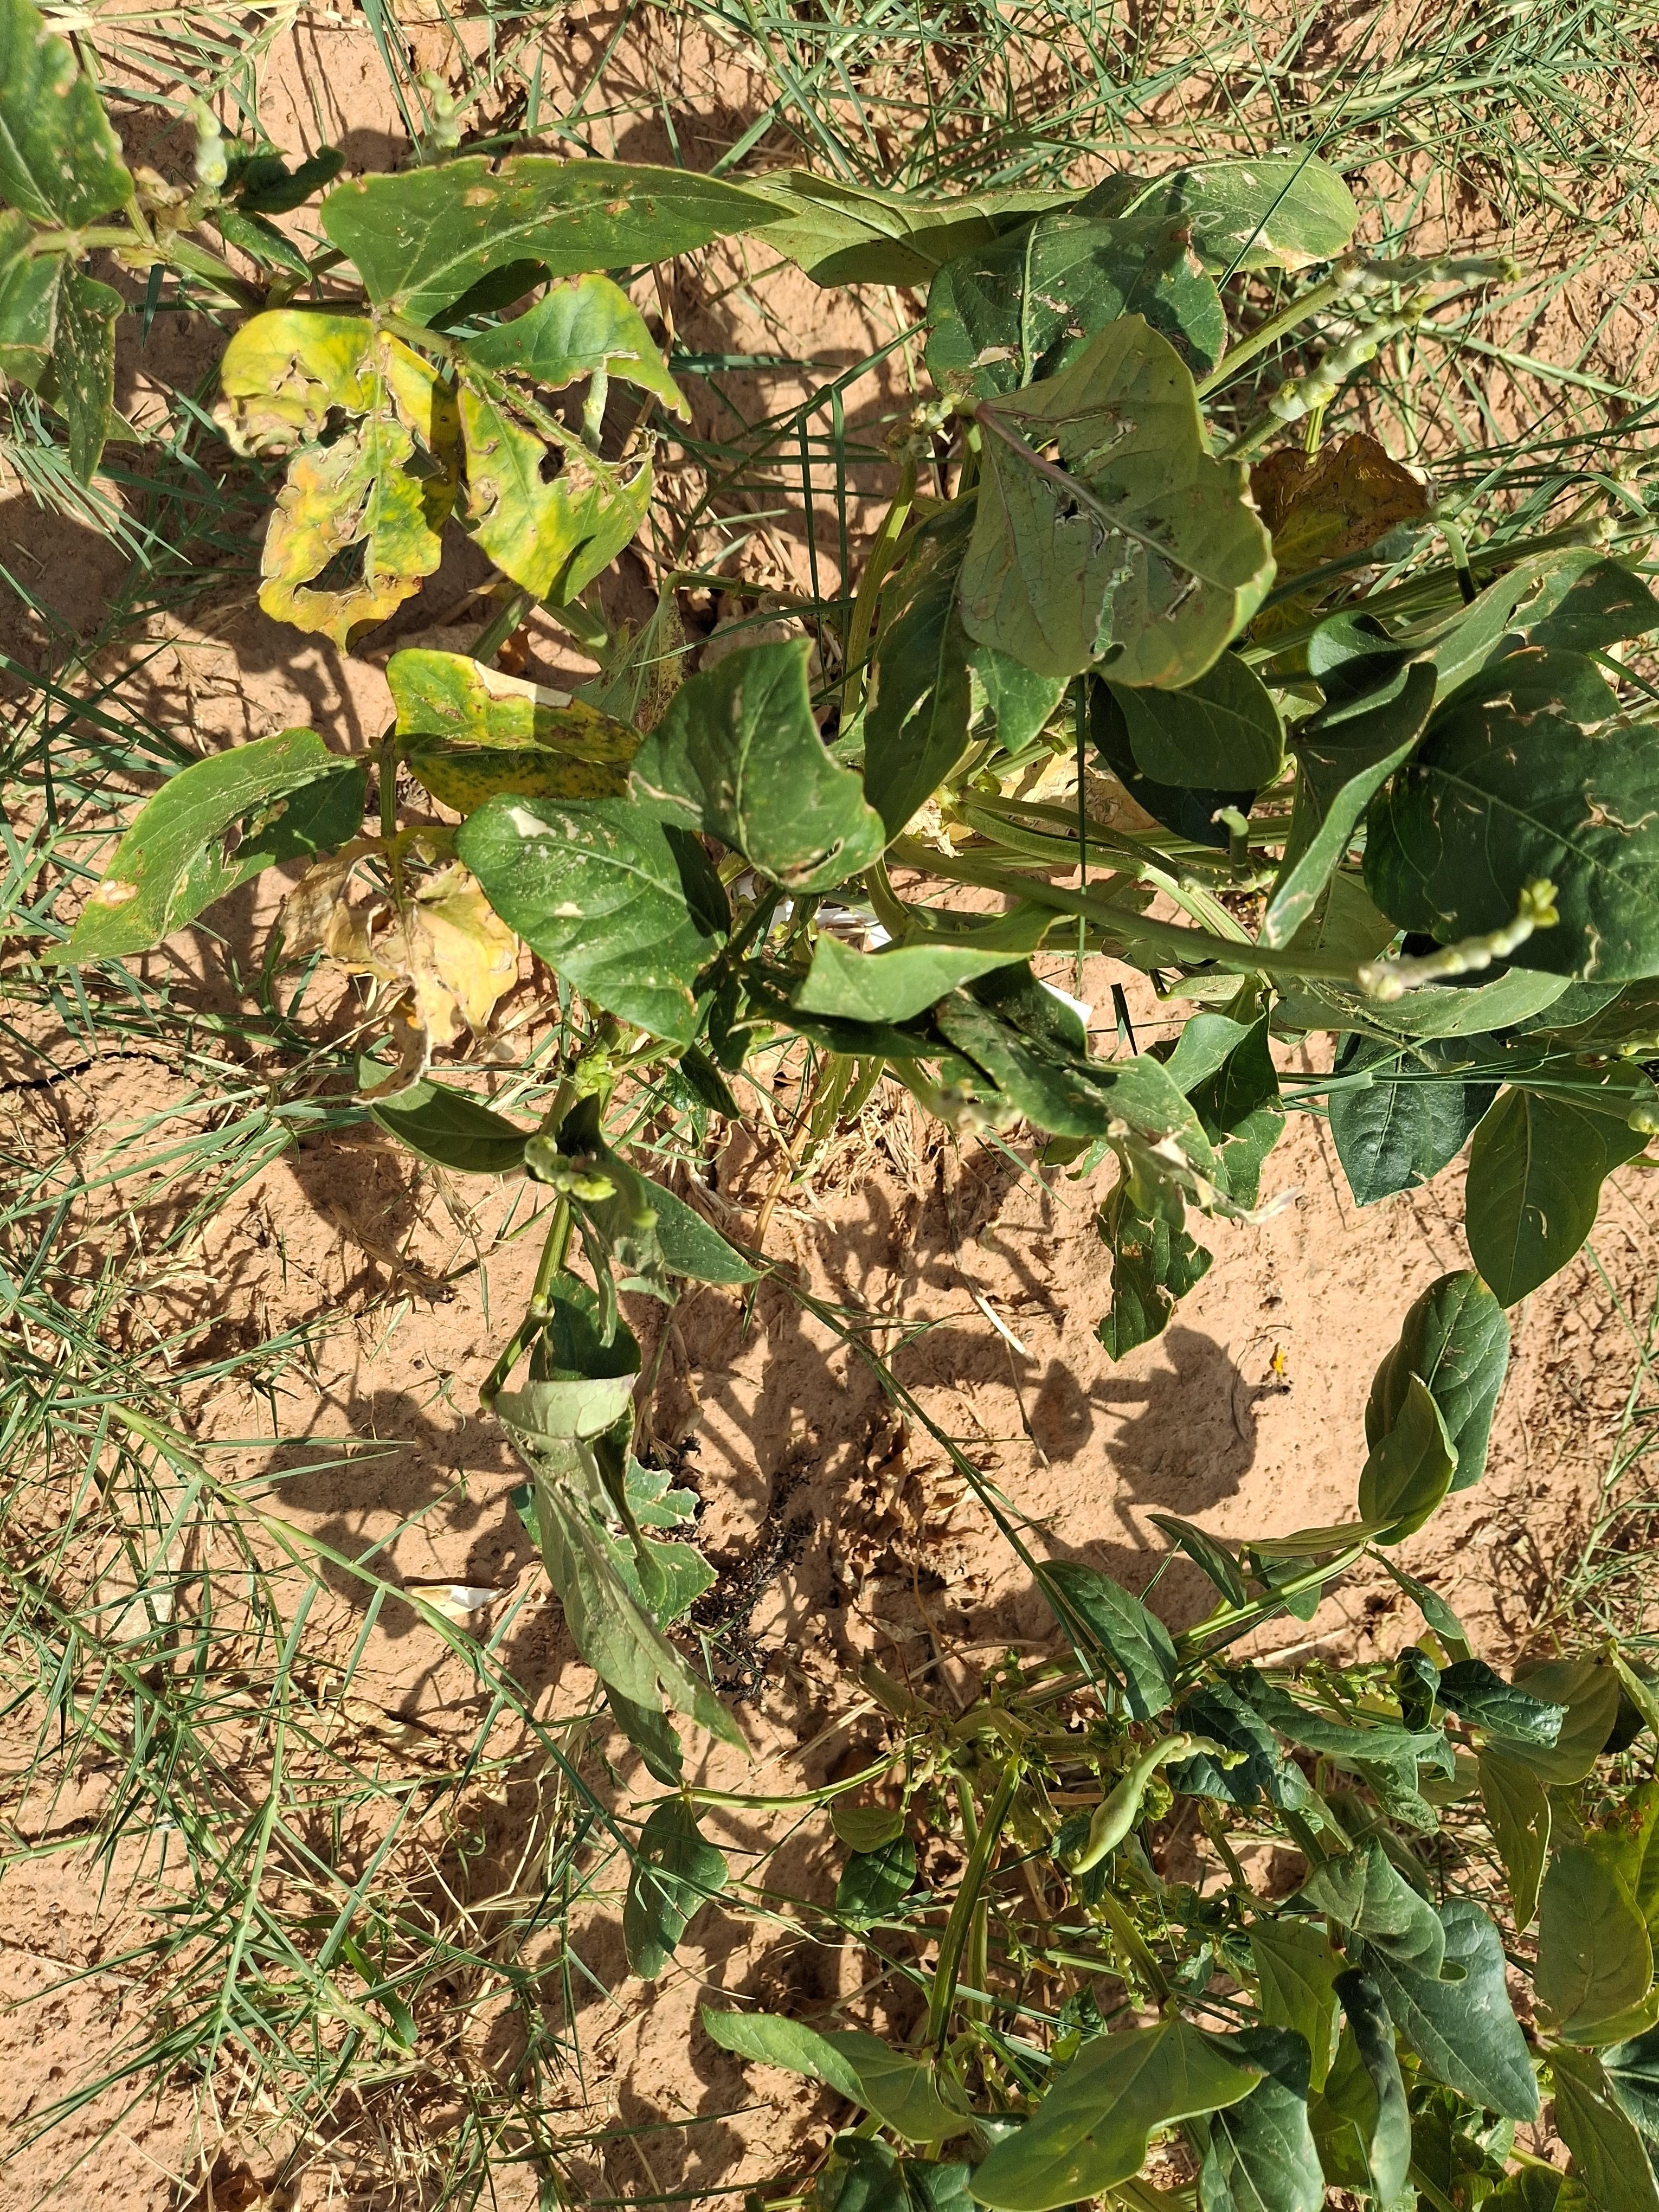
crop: cowpea
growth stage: harvest maturity
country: Nigeria
